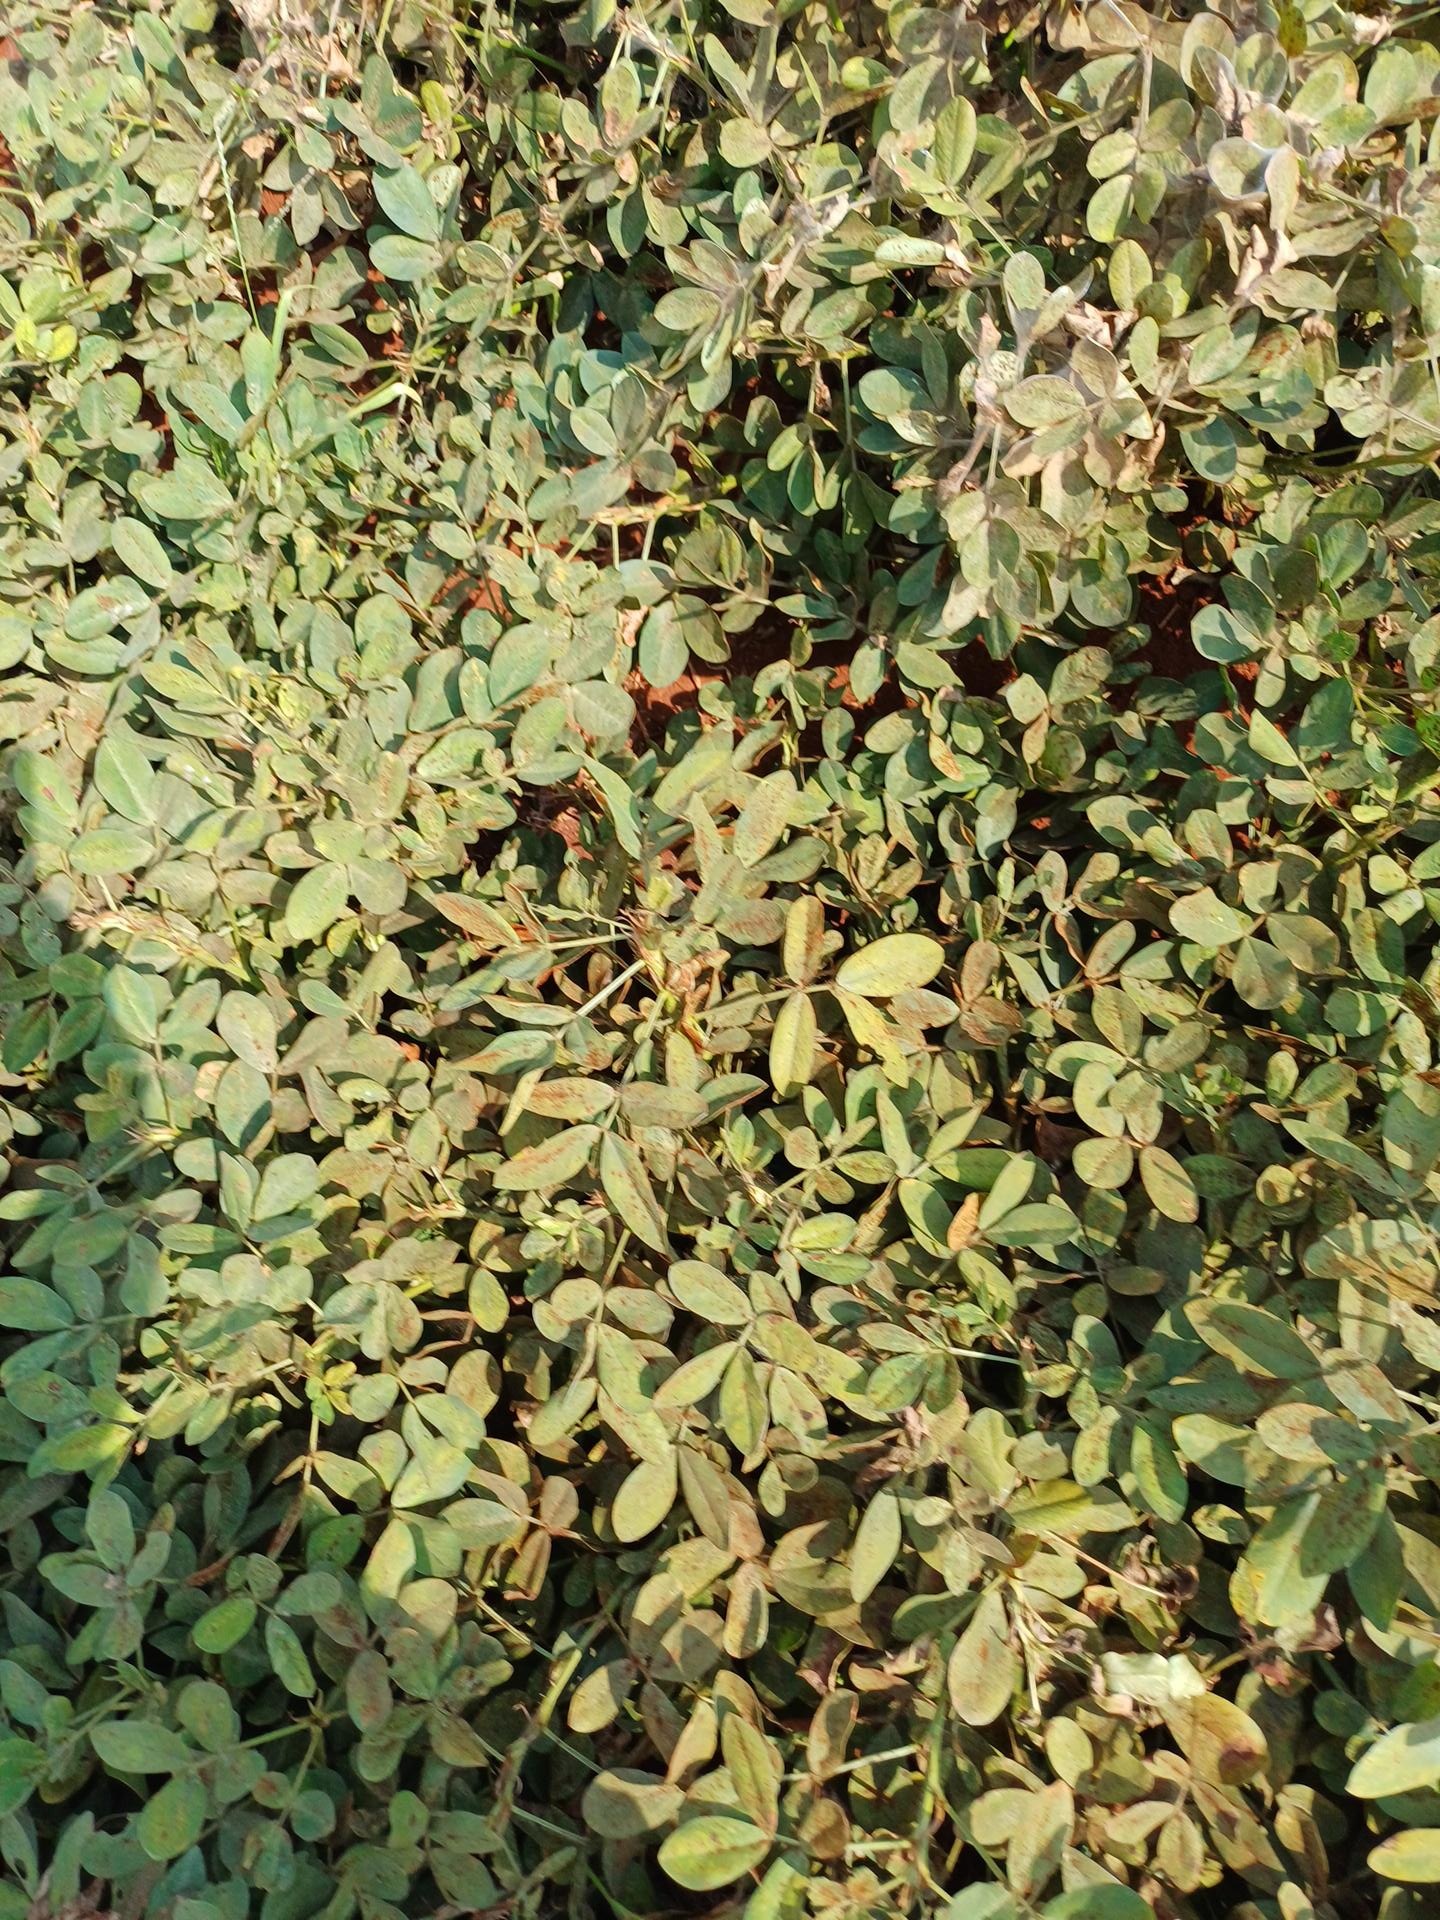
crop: groundnut
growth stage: maturity
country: Kenya
